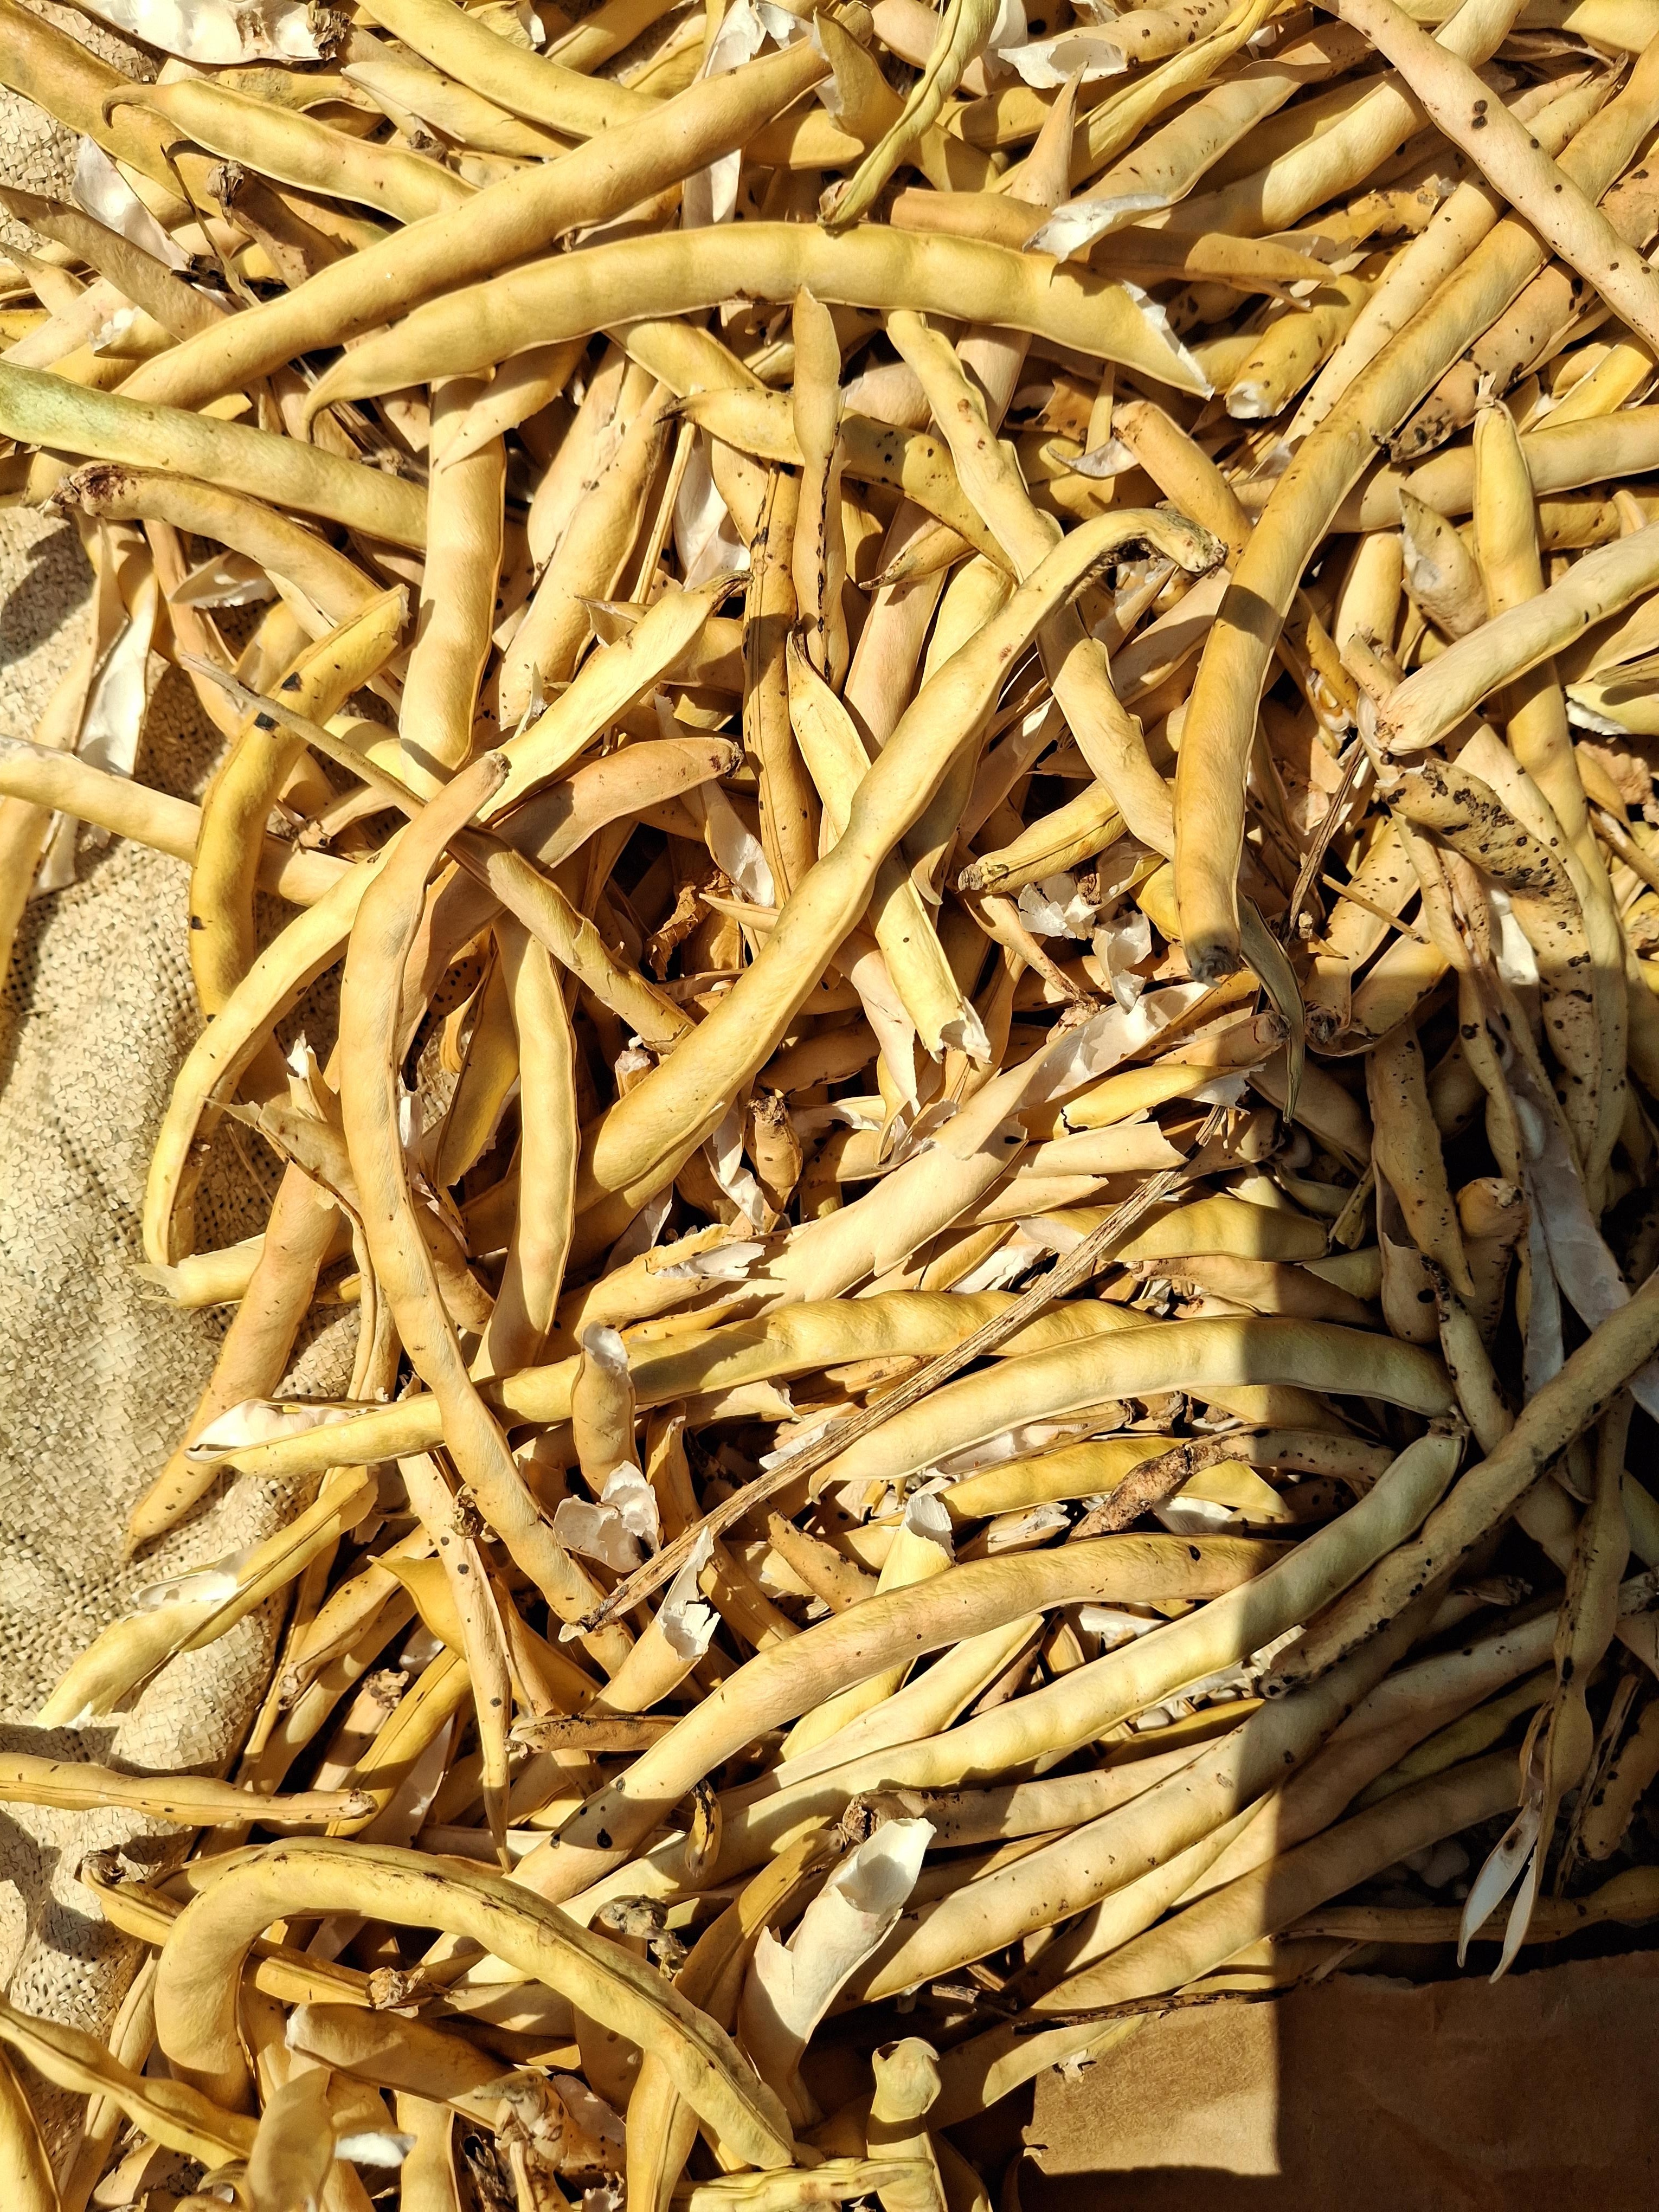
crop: cowpea
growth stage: harvest
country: Nigeria
